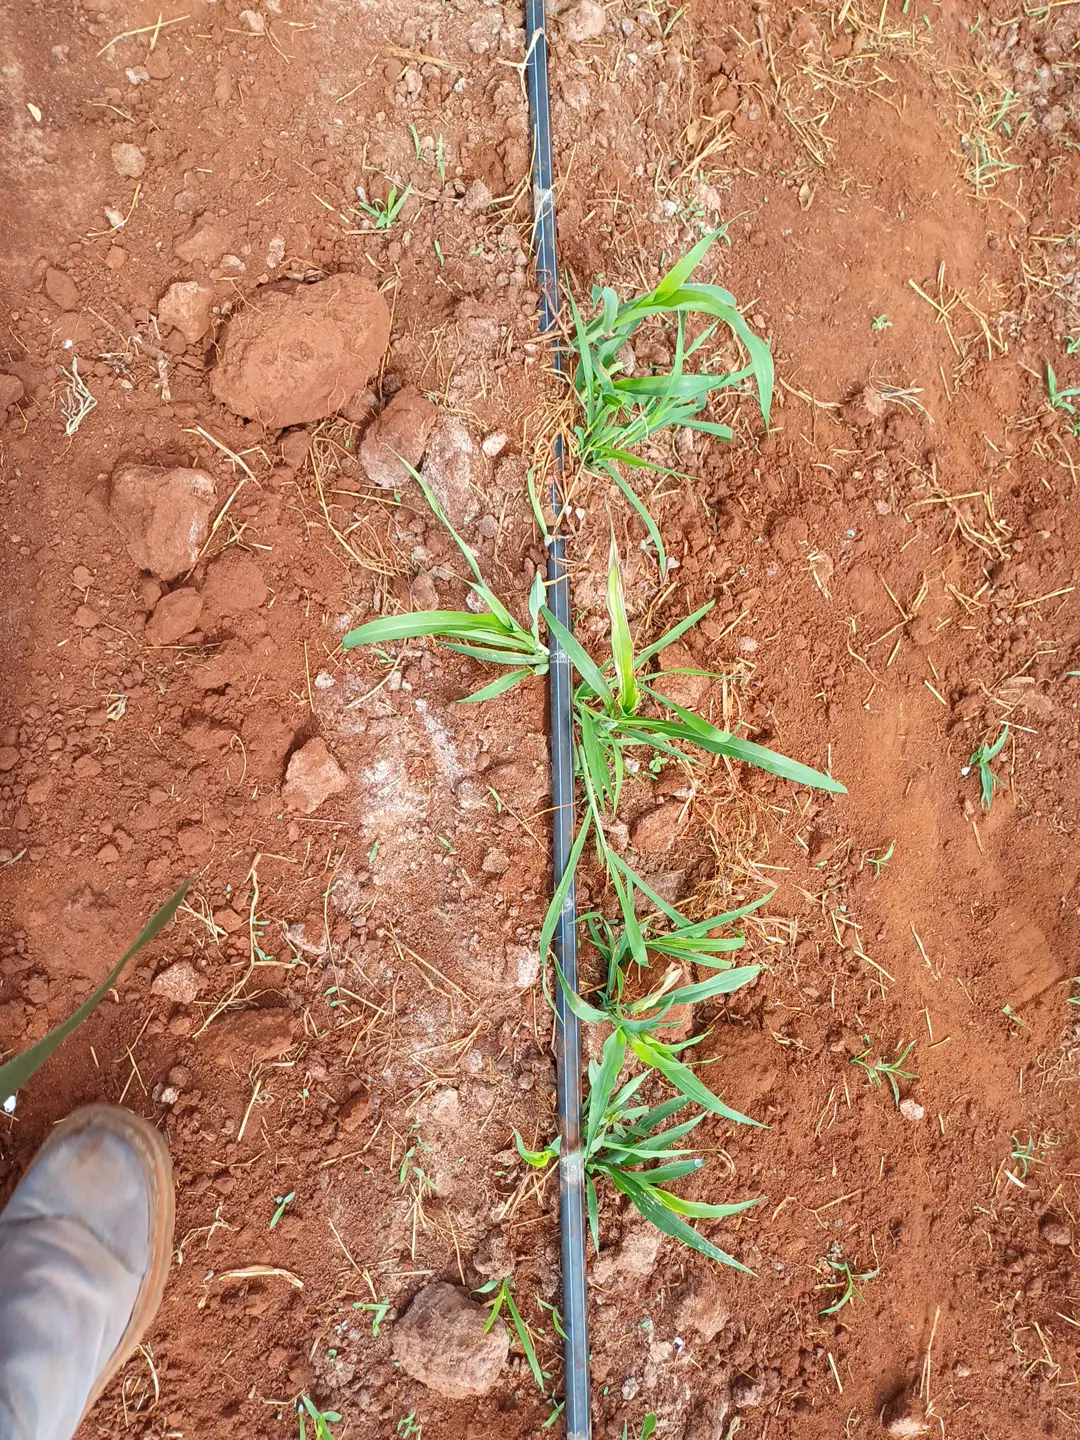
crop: sorghum
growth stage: elongation stem
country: Kenya
